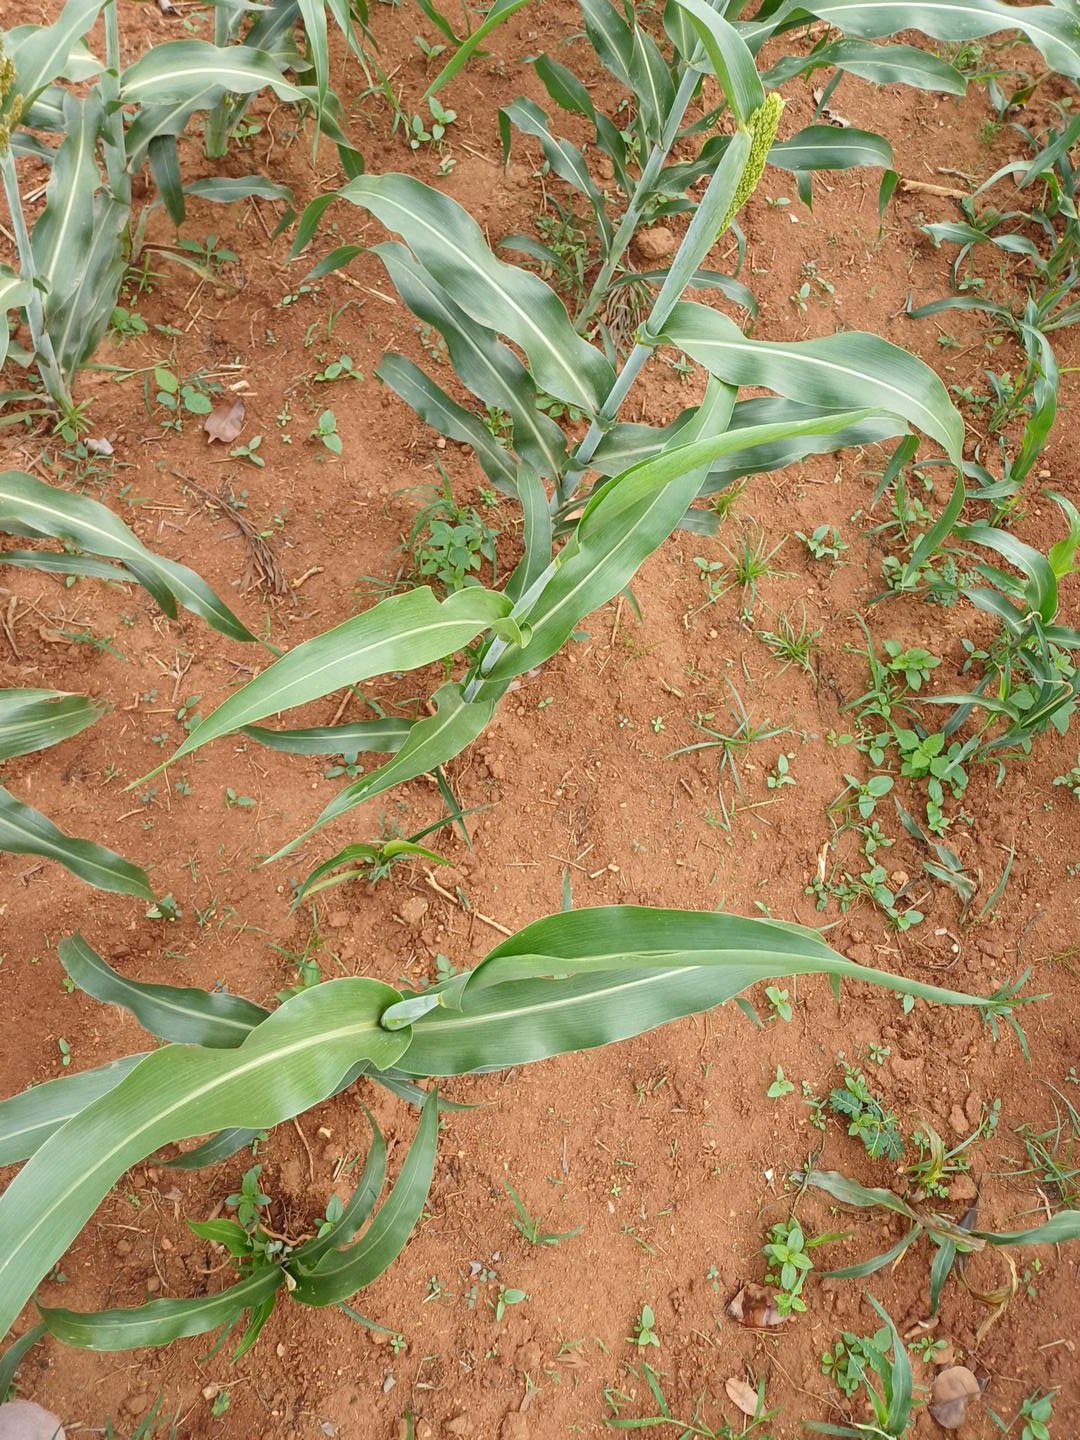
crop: sorghum
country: Kenya
